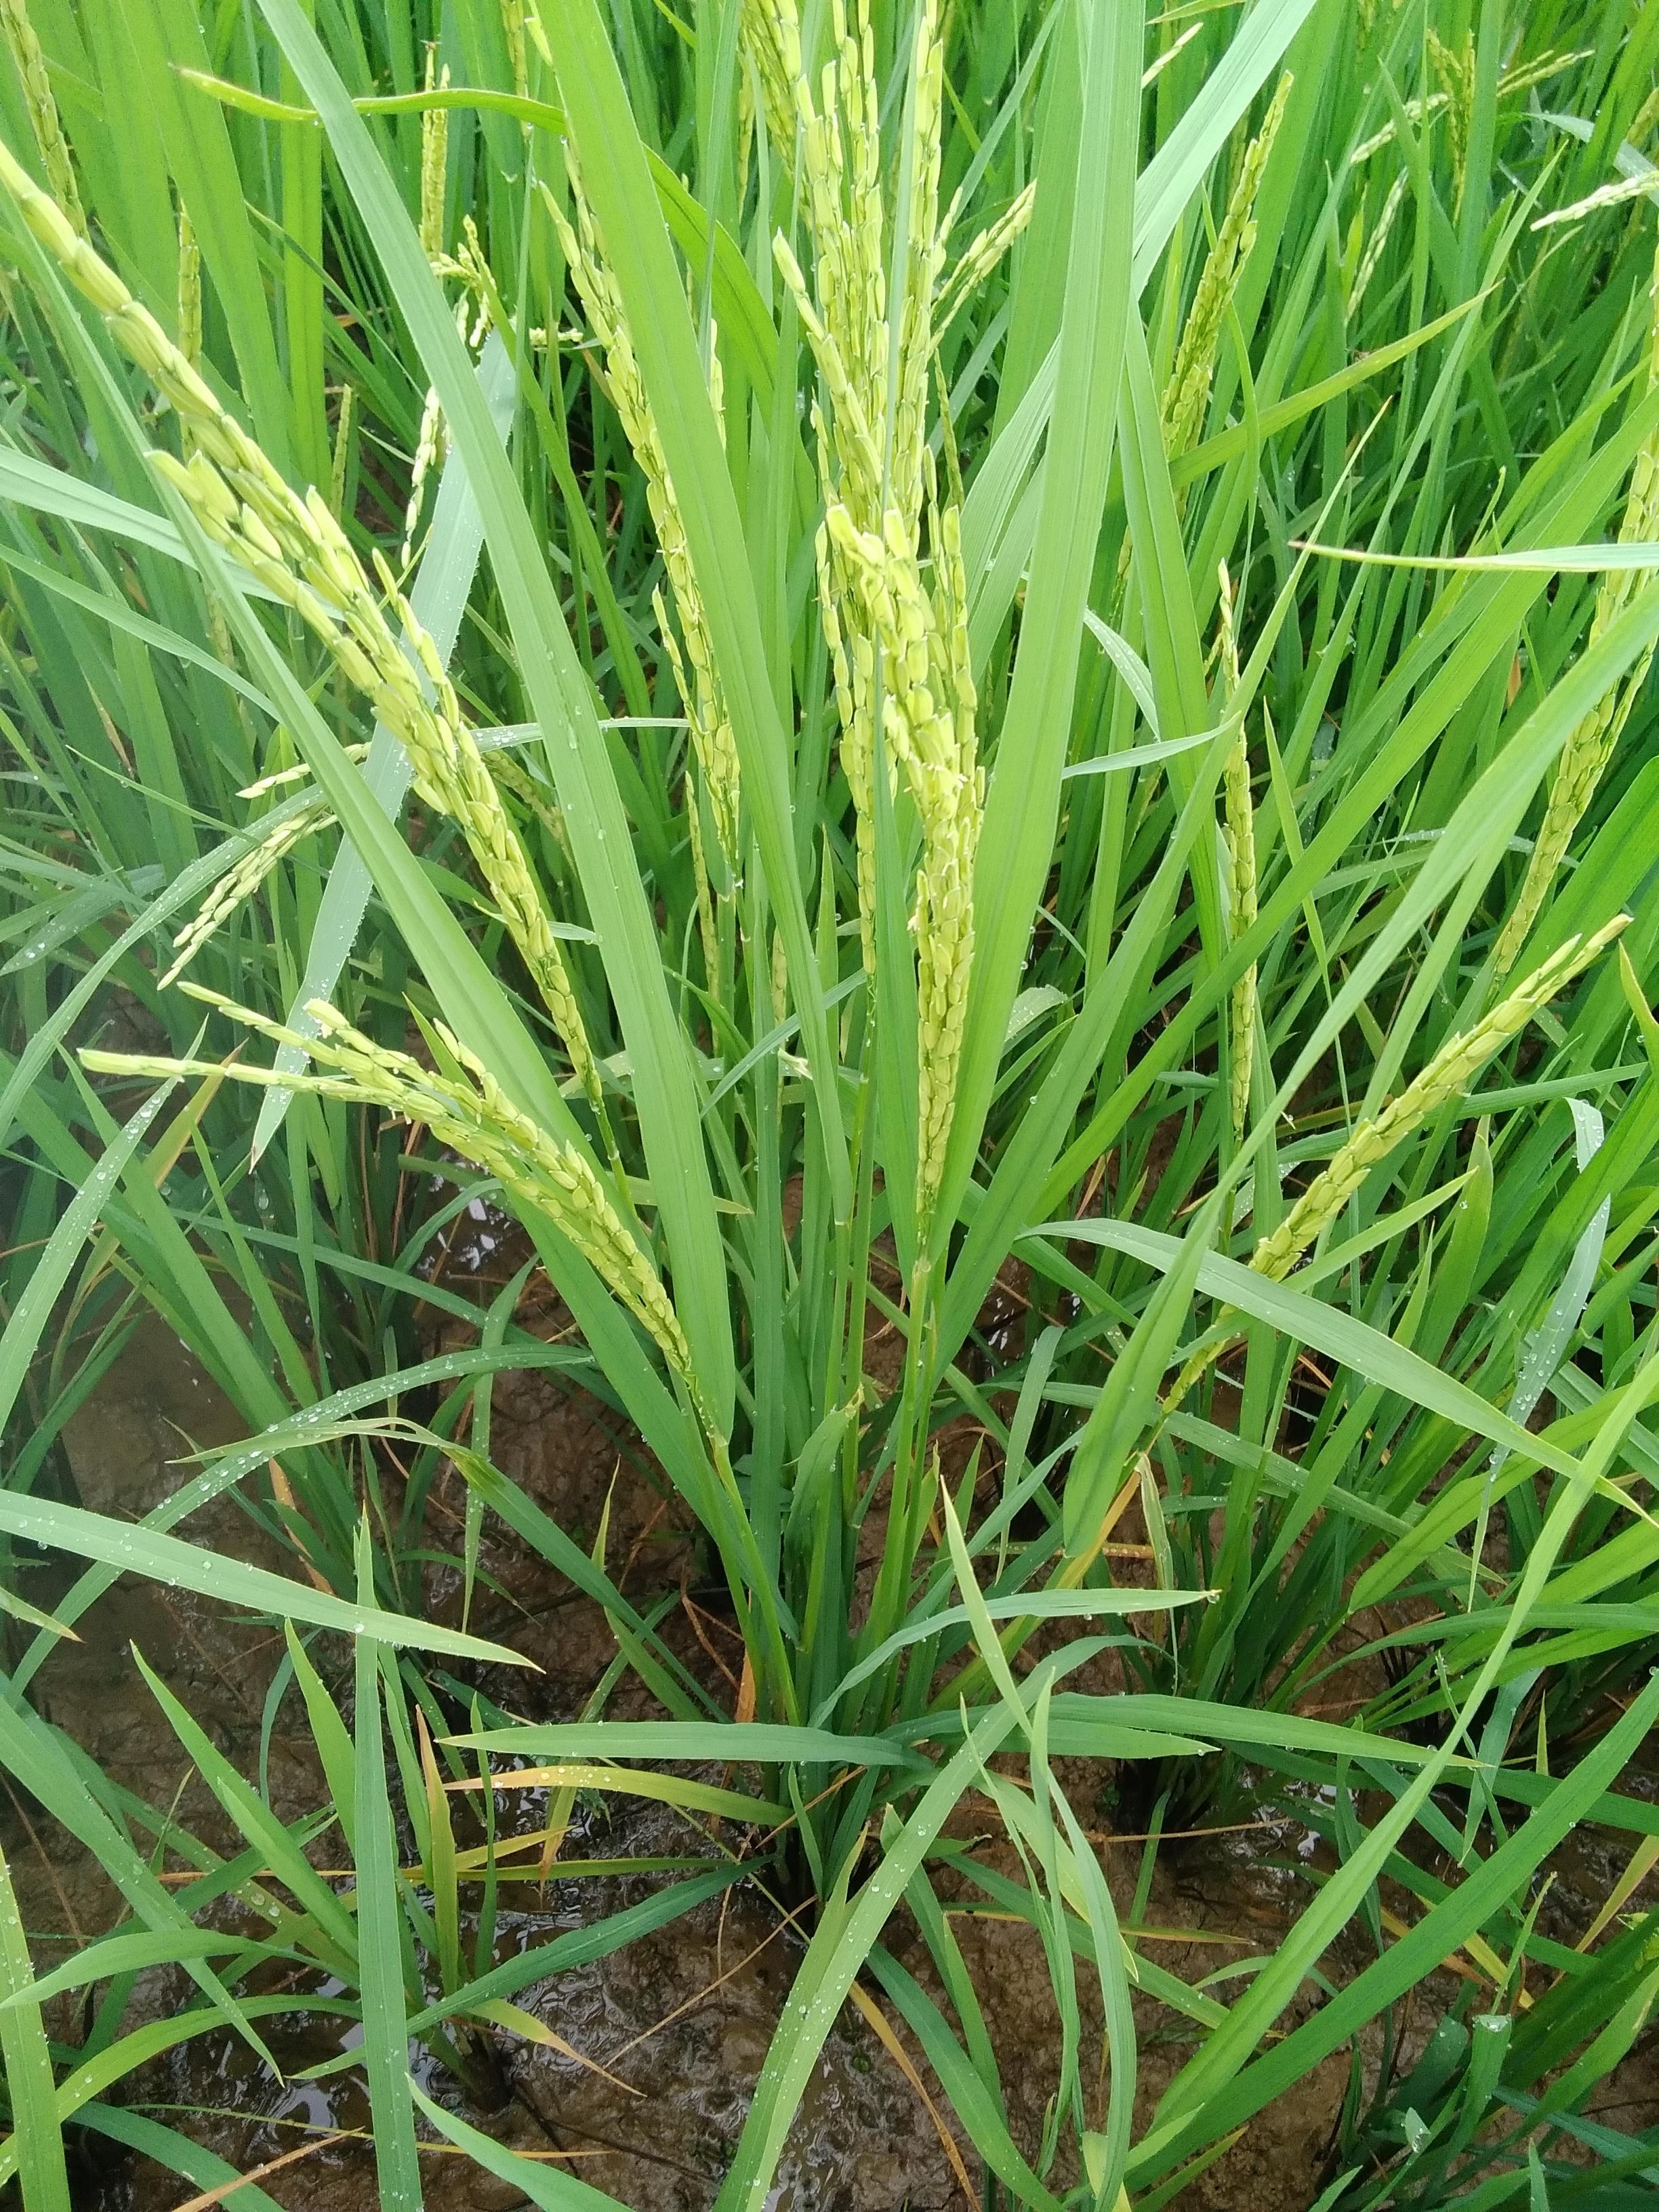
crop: rice
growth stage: flowering
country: Nigeria
